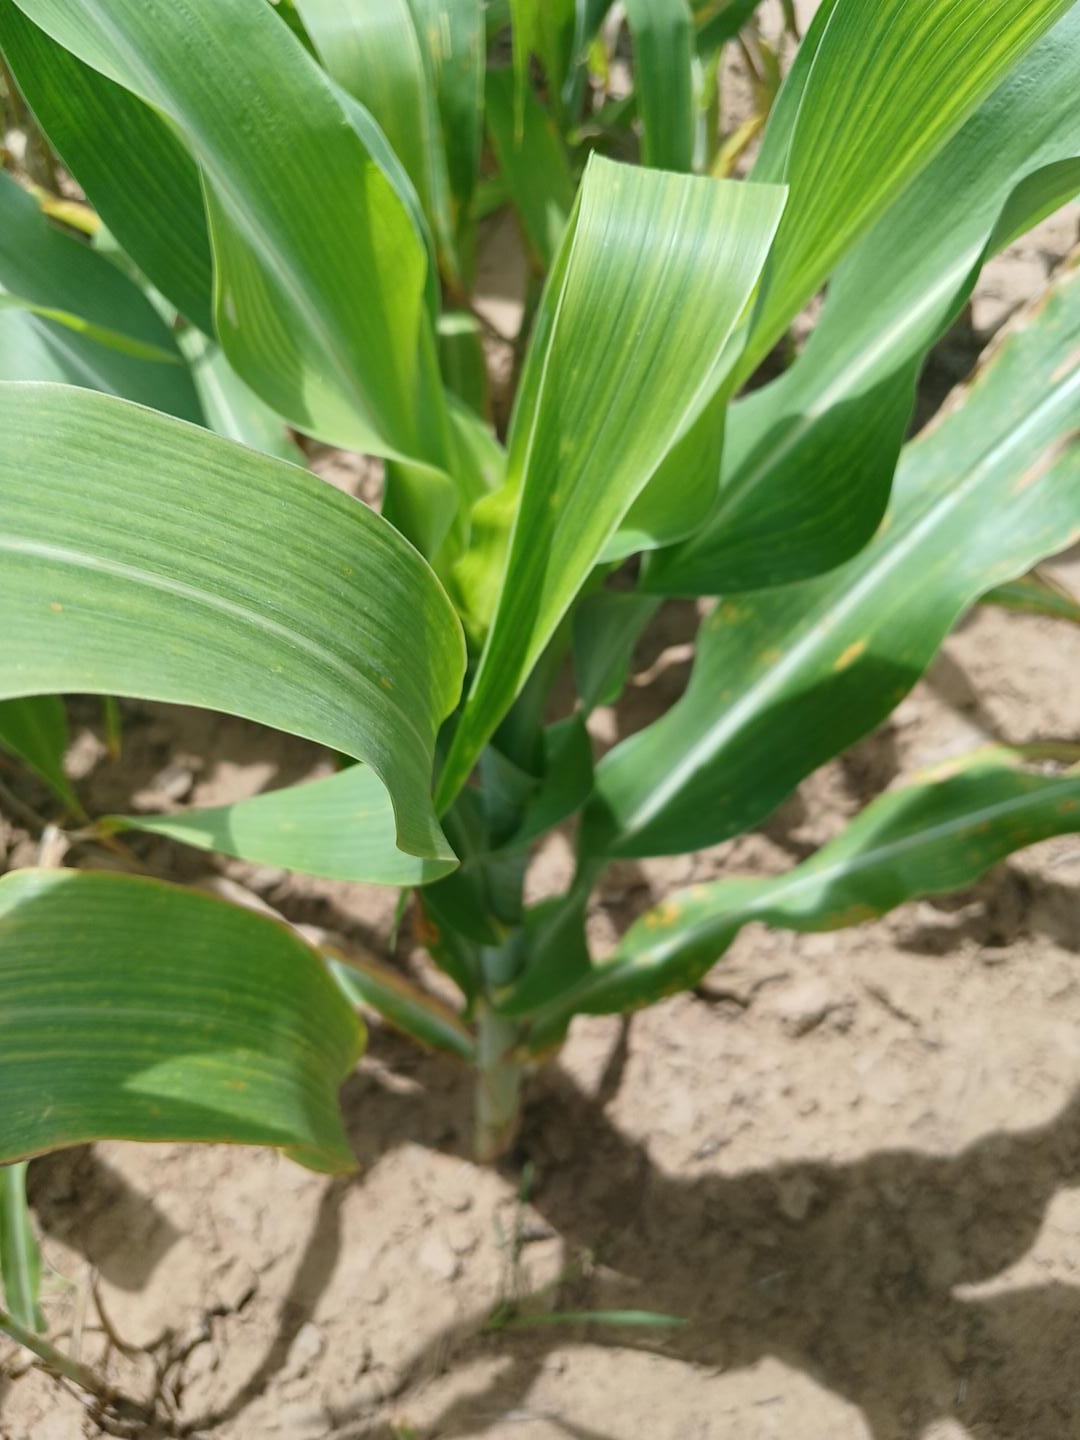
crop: sorghum
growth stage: vegetative
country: Senegal
